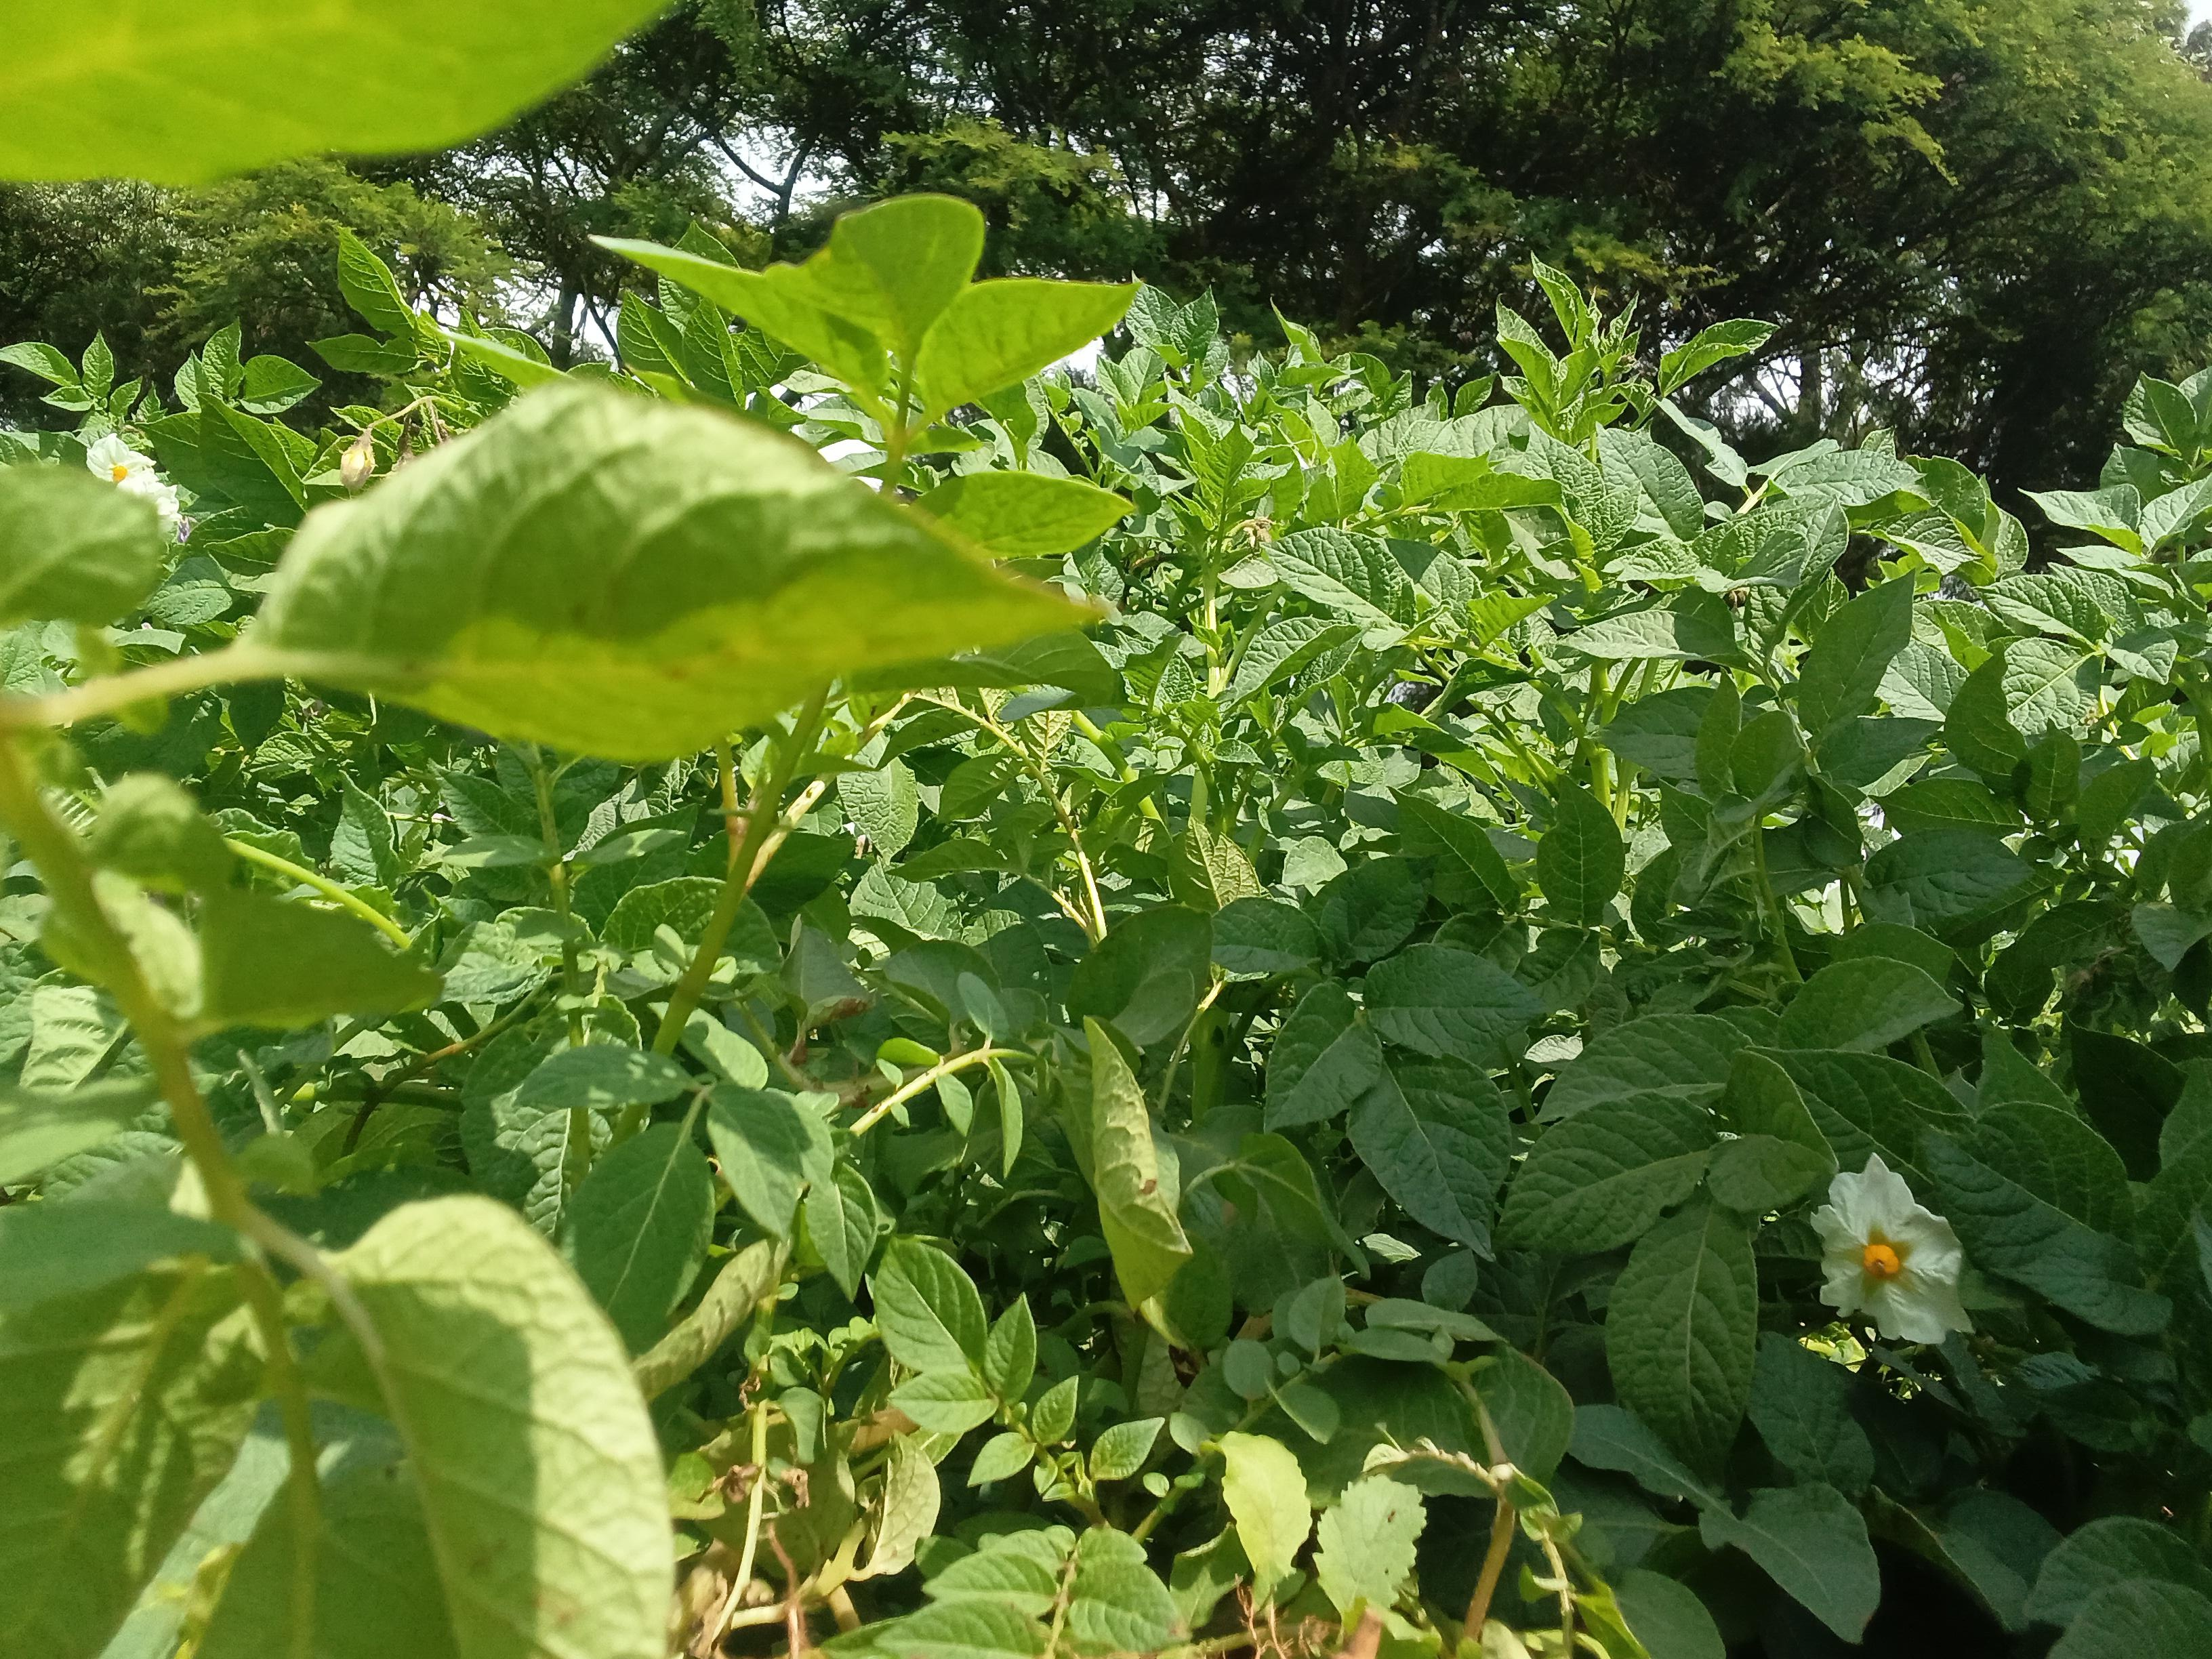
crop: potato
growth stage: flowering
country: Kenya
